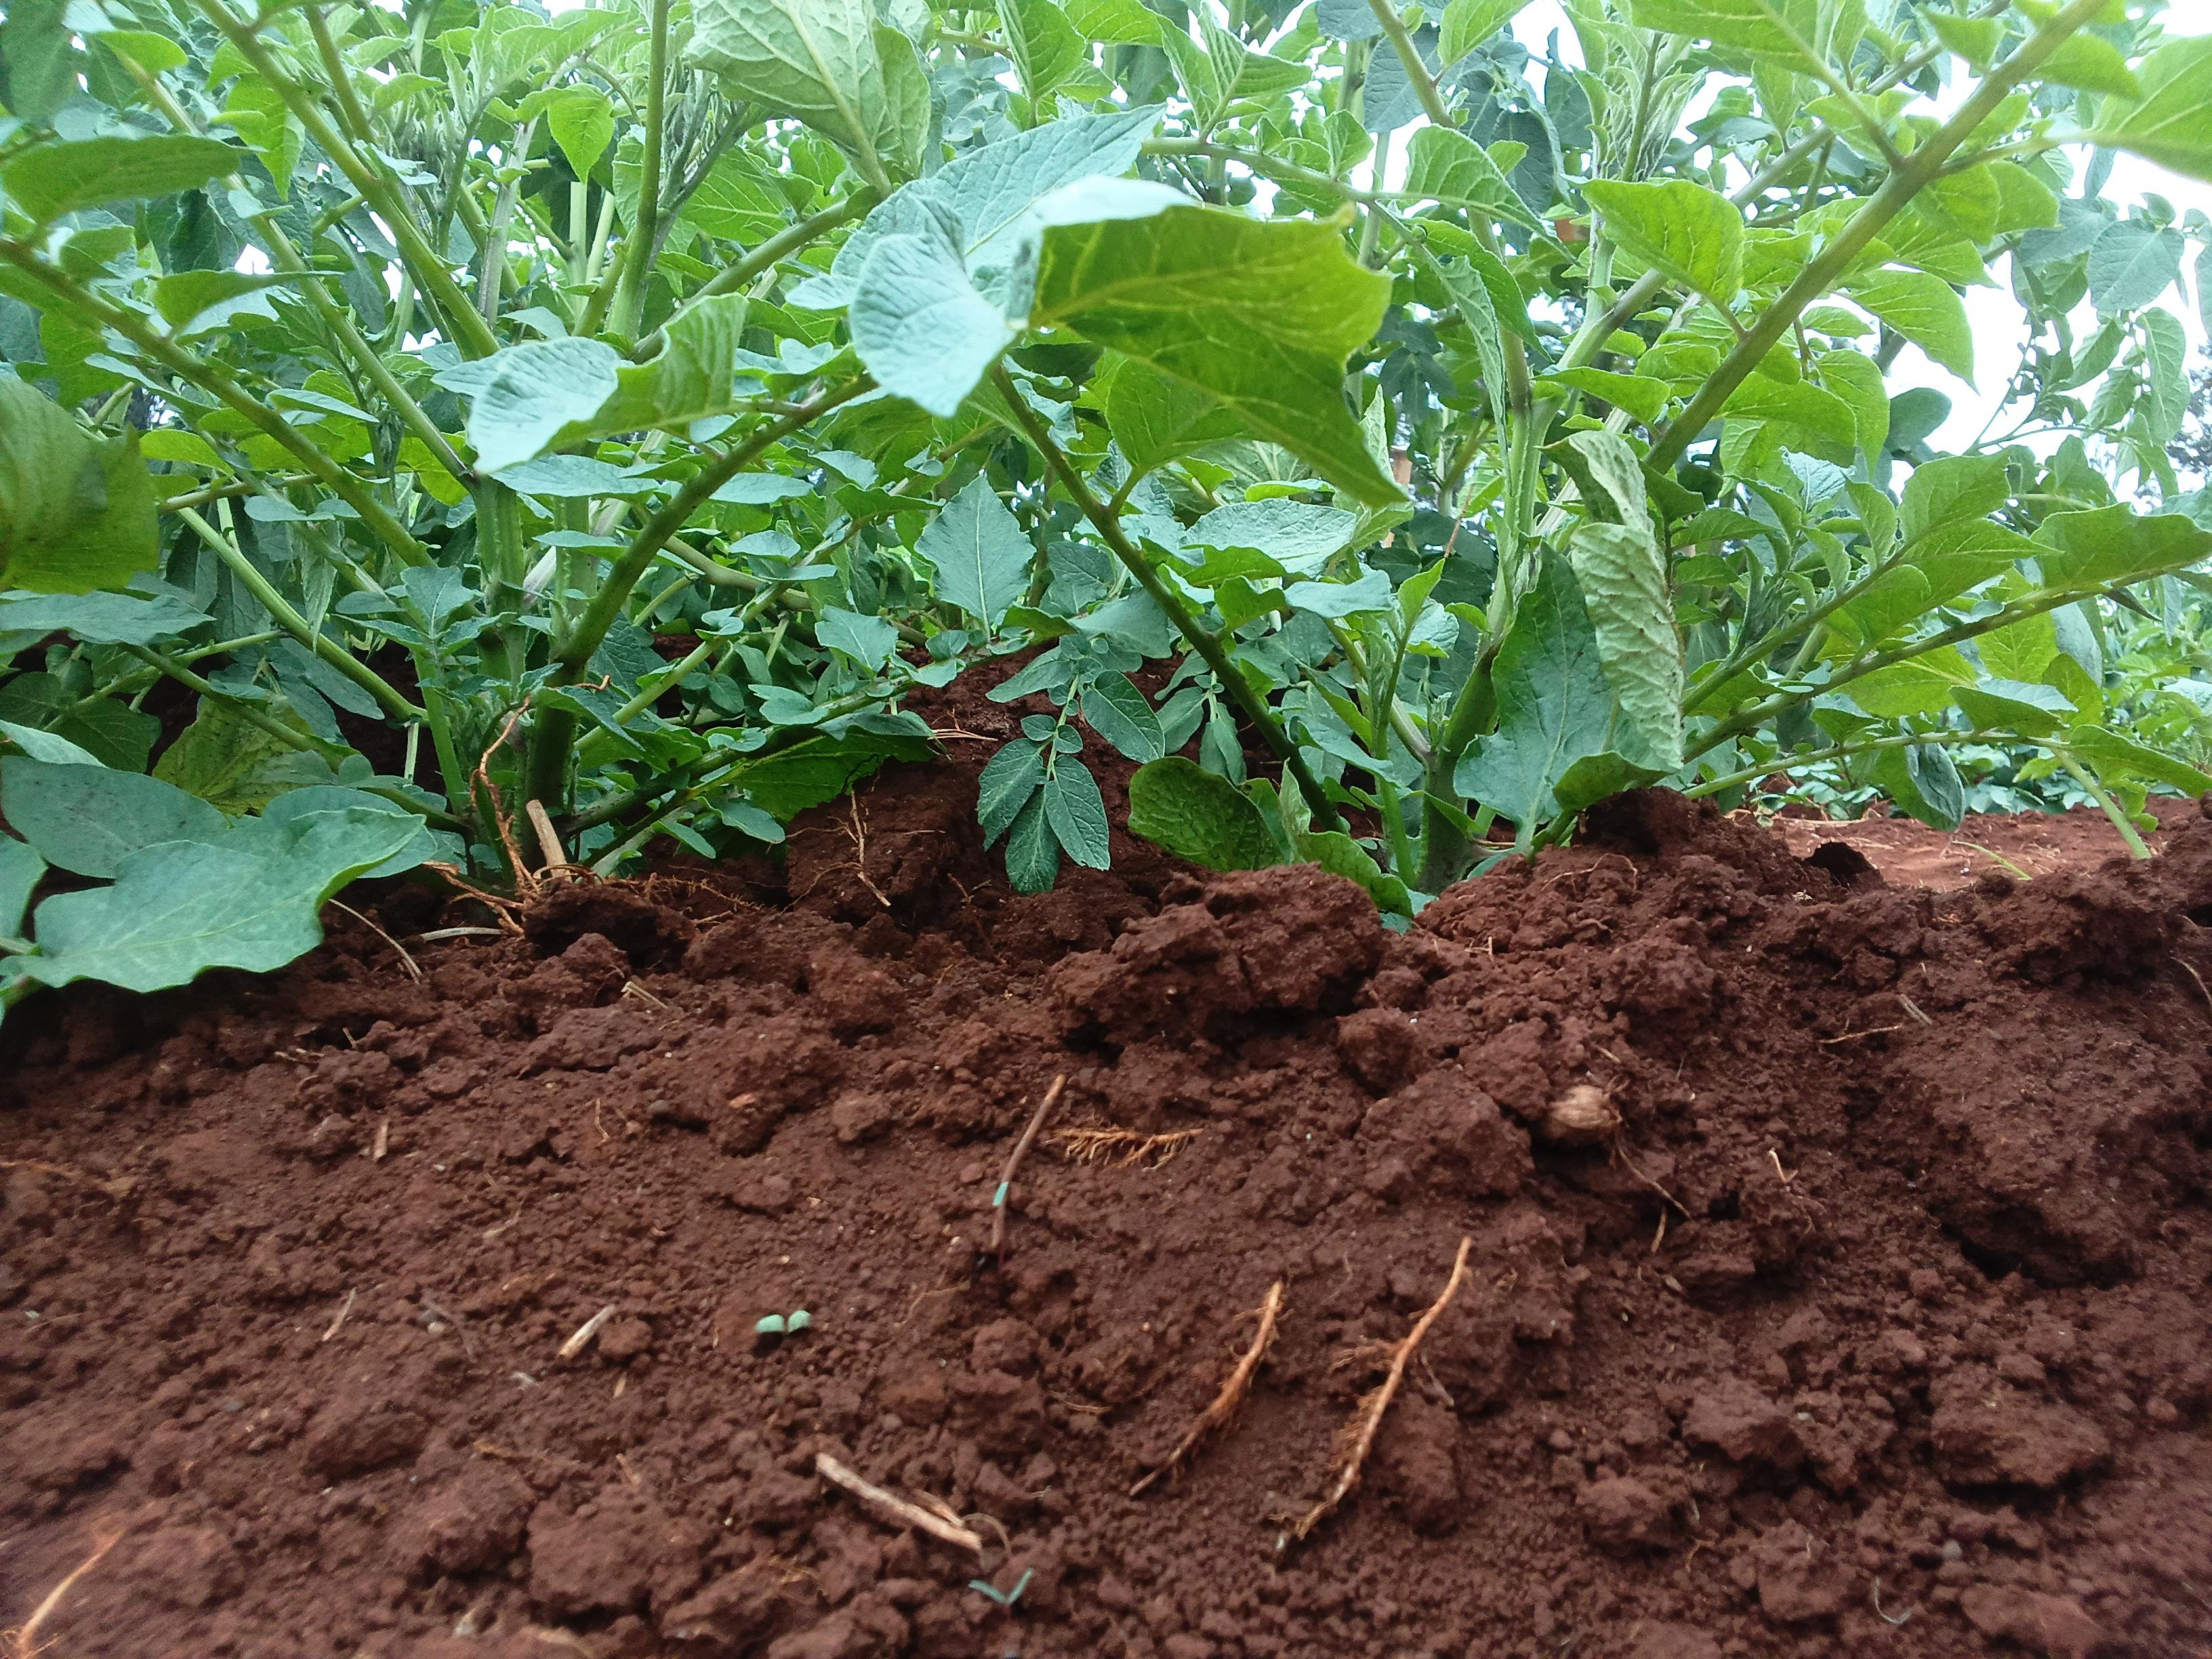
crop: potato
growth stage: vegetative
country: Kenya
